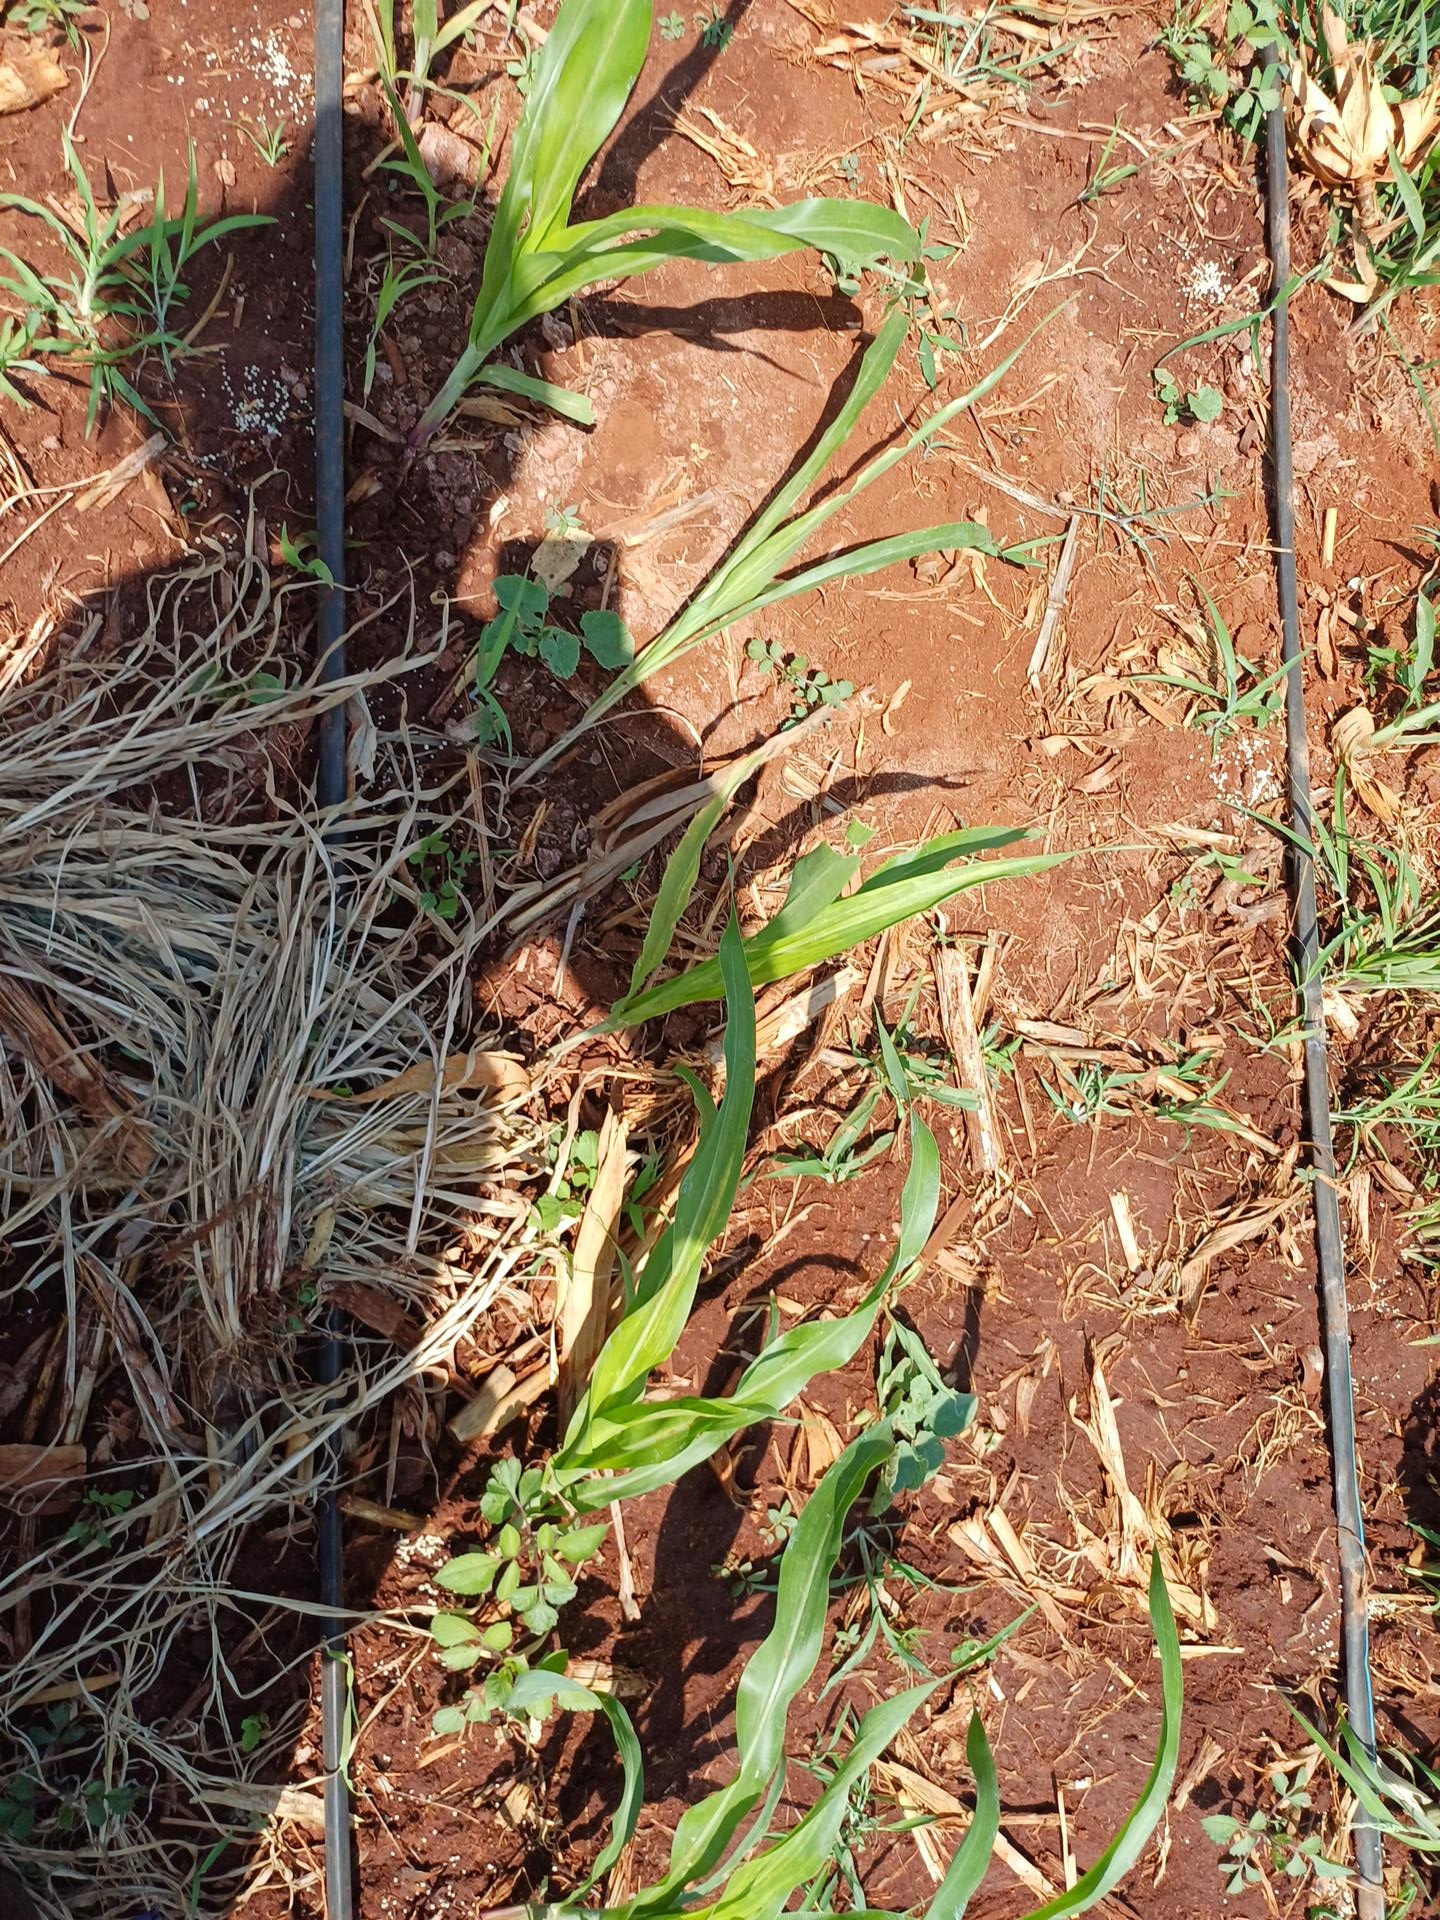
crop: sorghum
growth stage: vegetative
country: Kenya
